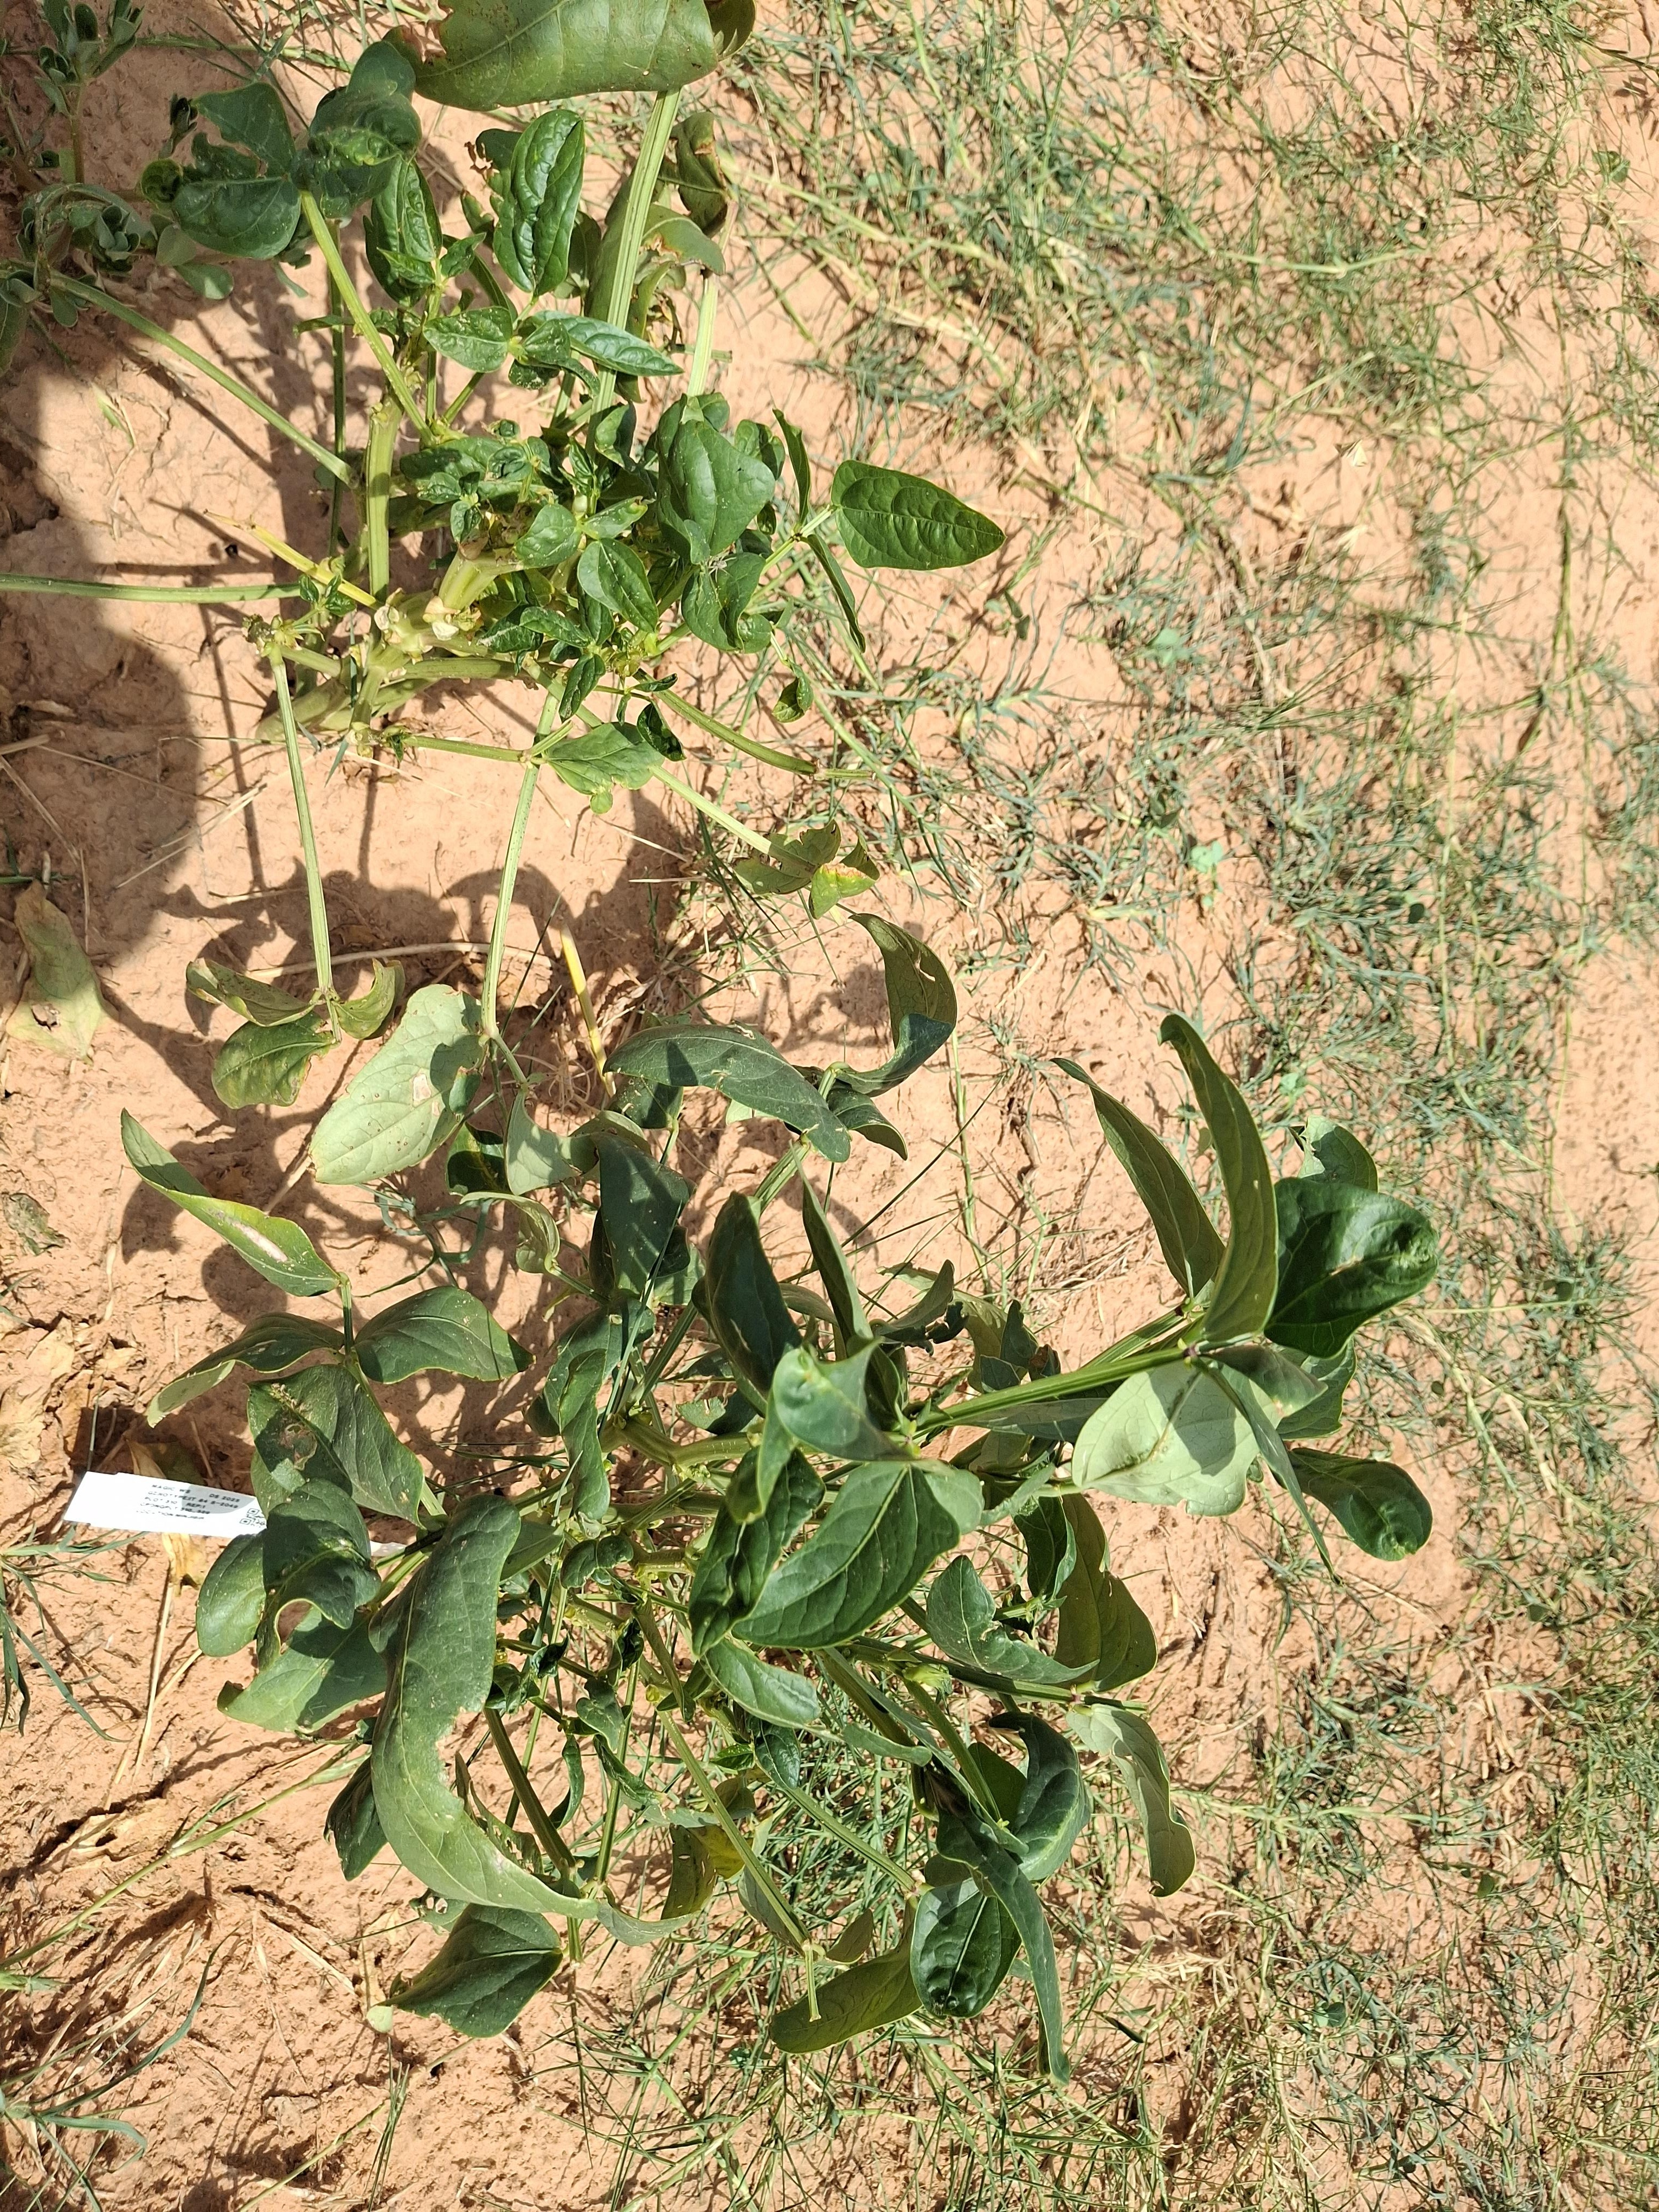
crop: cowpea
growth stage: harvest maturity
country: Nigeria
